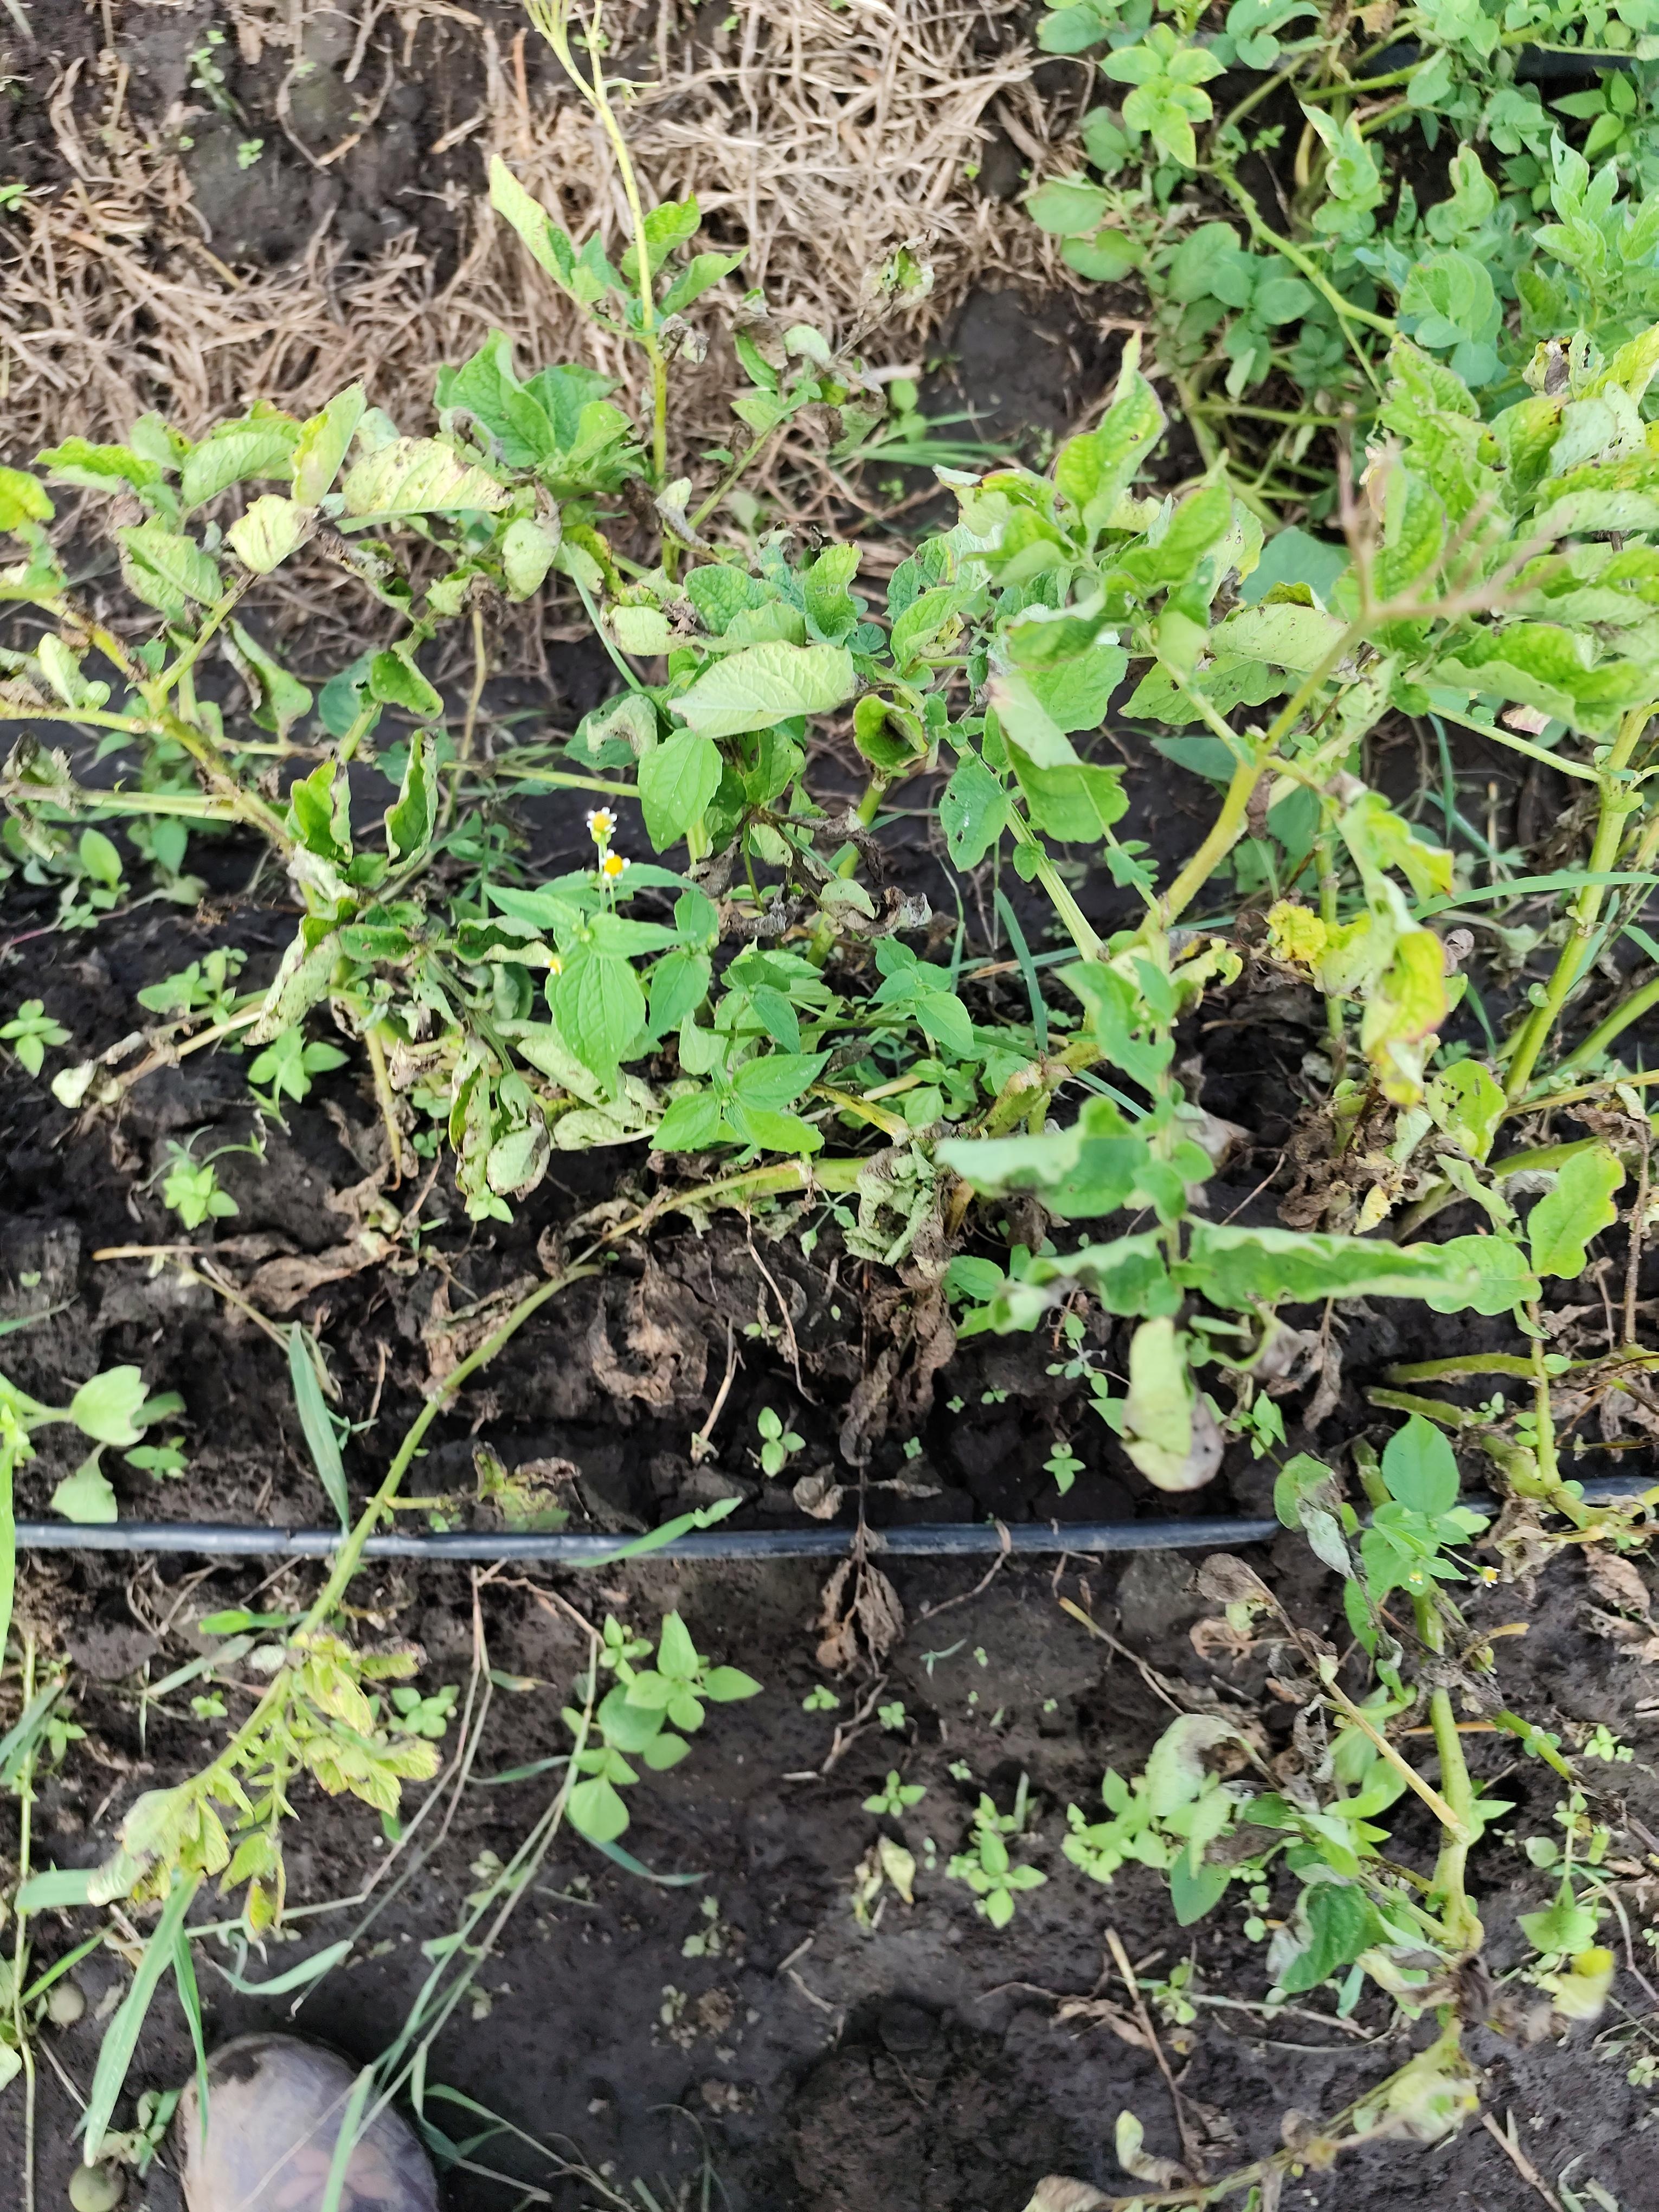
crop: potato
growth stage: flowering
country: Tanzania
